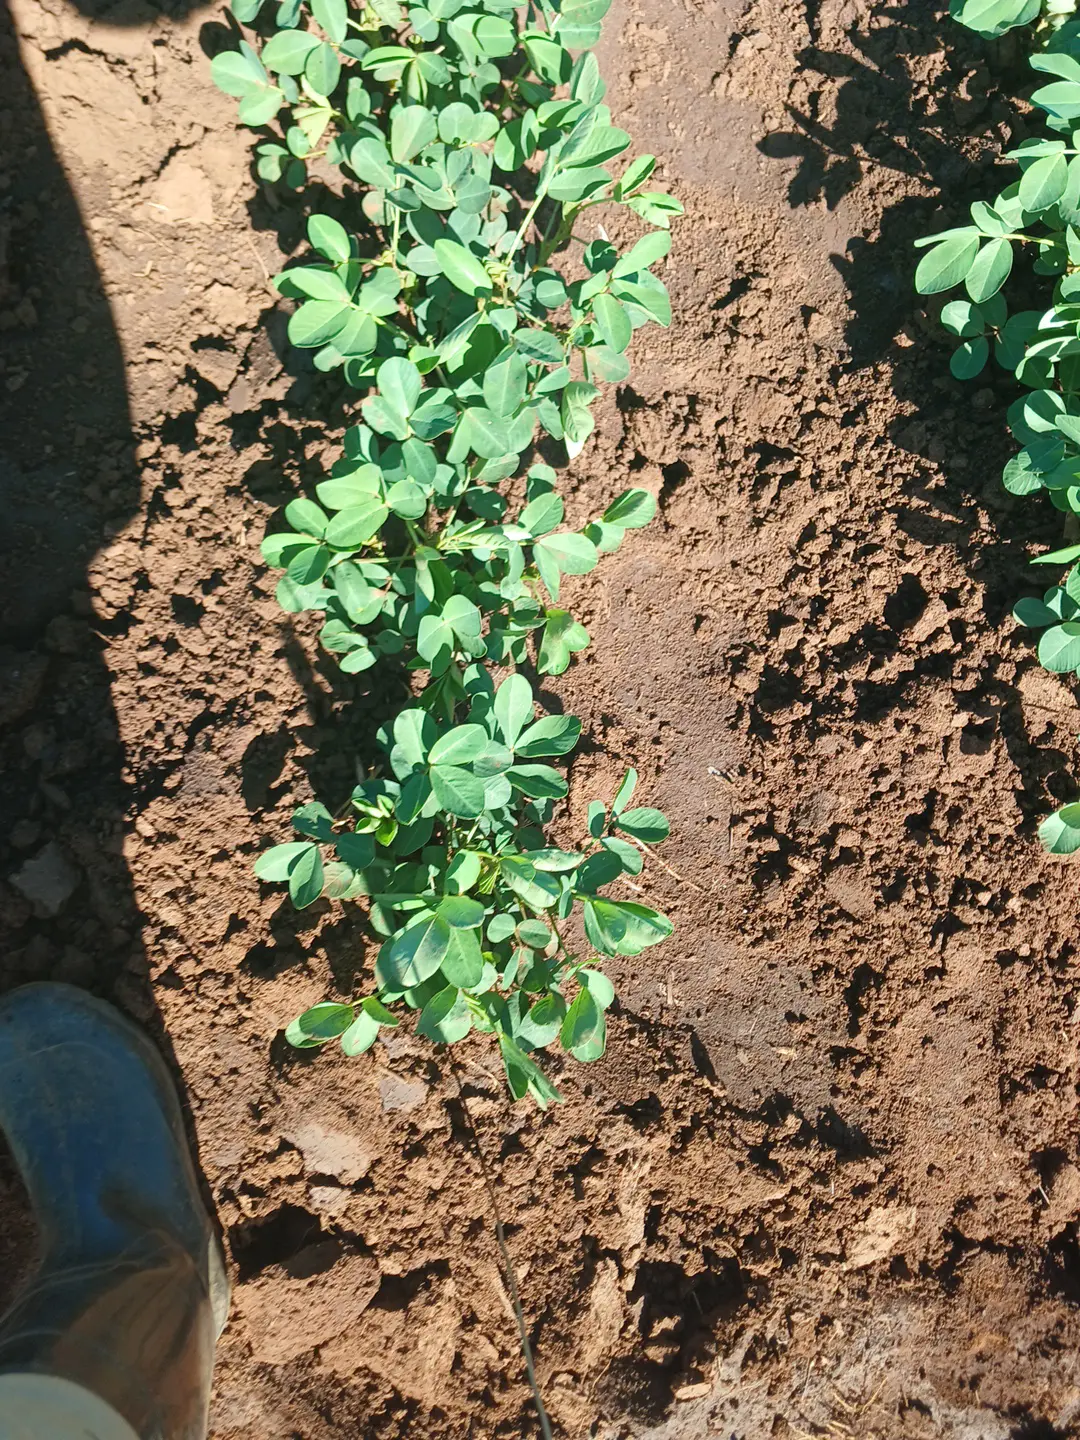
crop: groundnut
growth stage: flowering
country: Kenya
